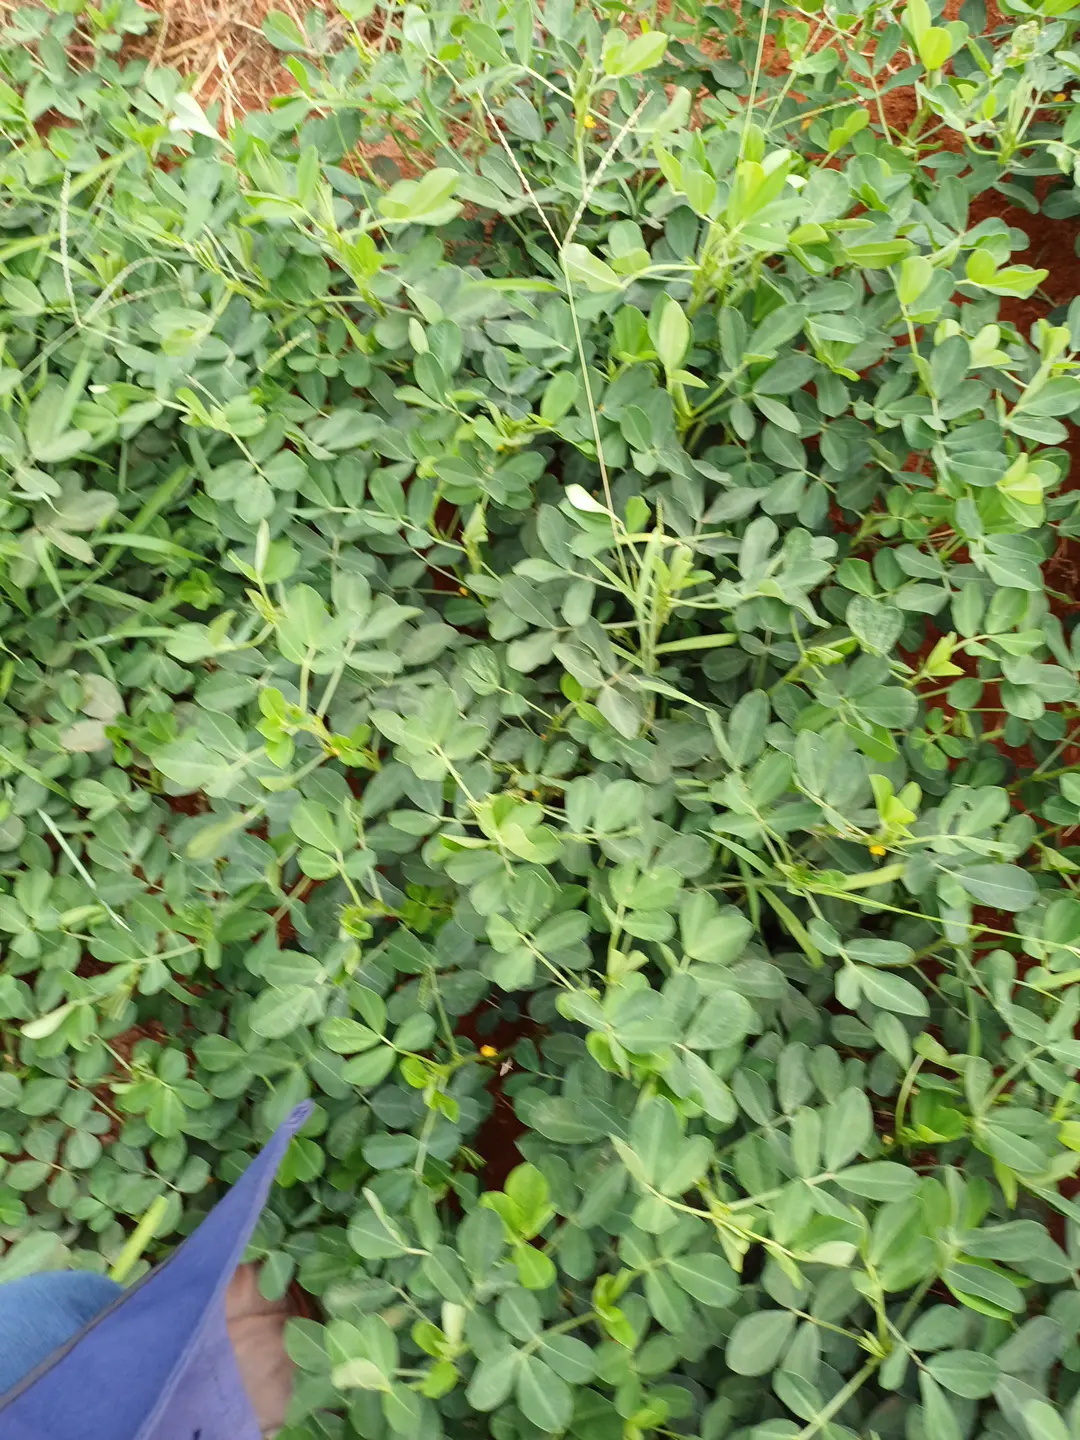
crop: groundnut
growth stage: pegging
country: Kenya
